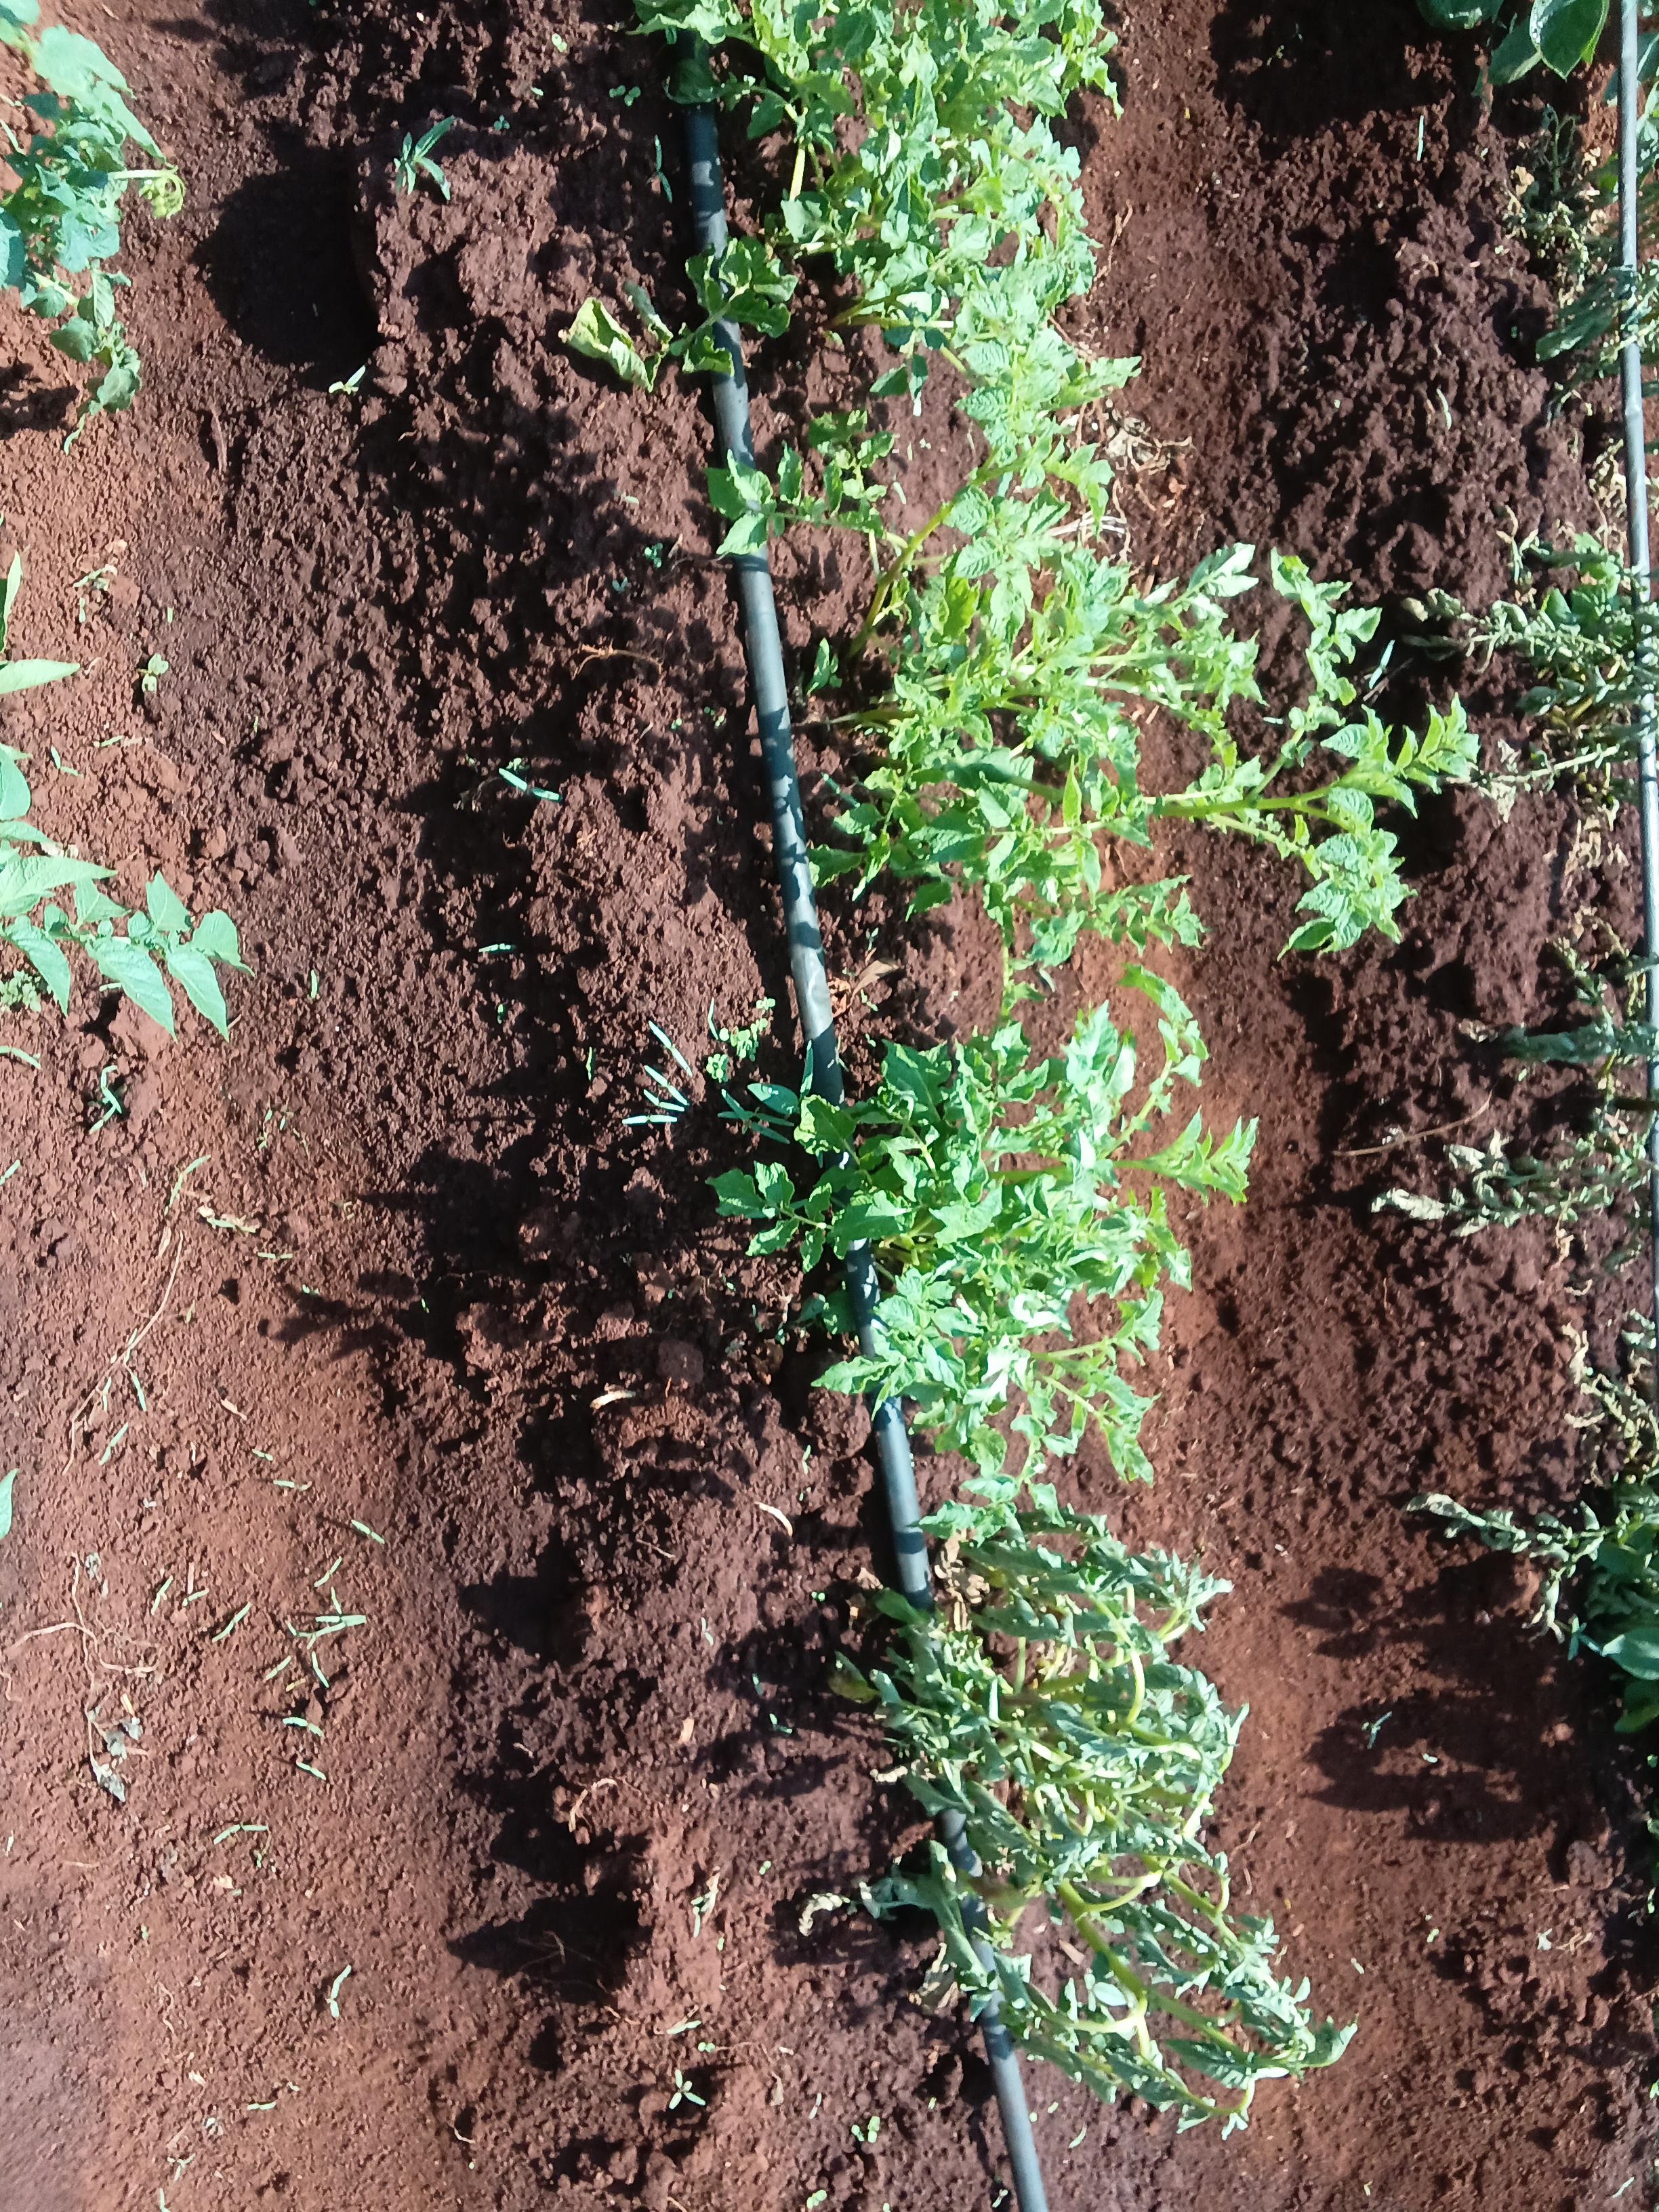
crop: potato
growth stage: vegetative
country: Kenya
